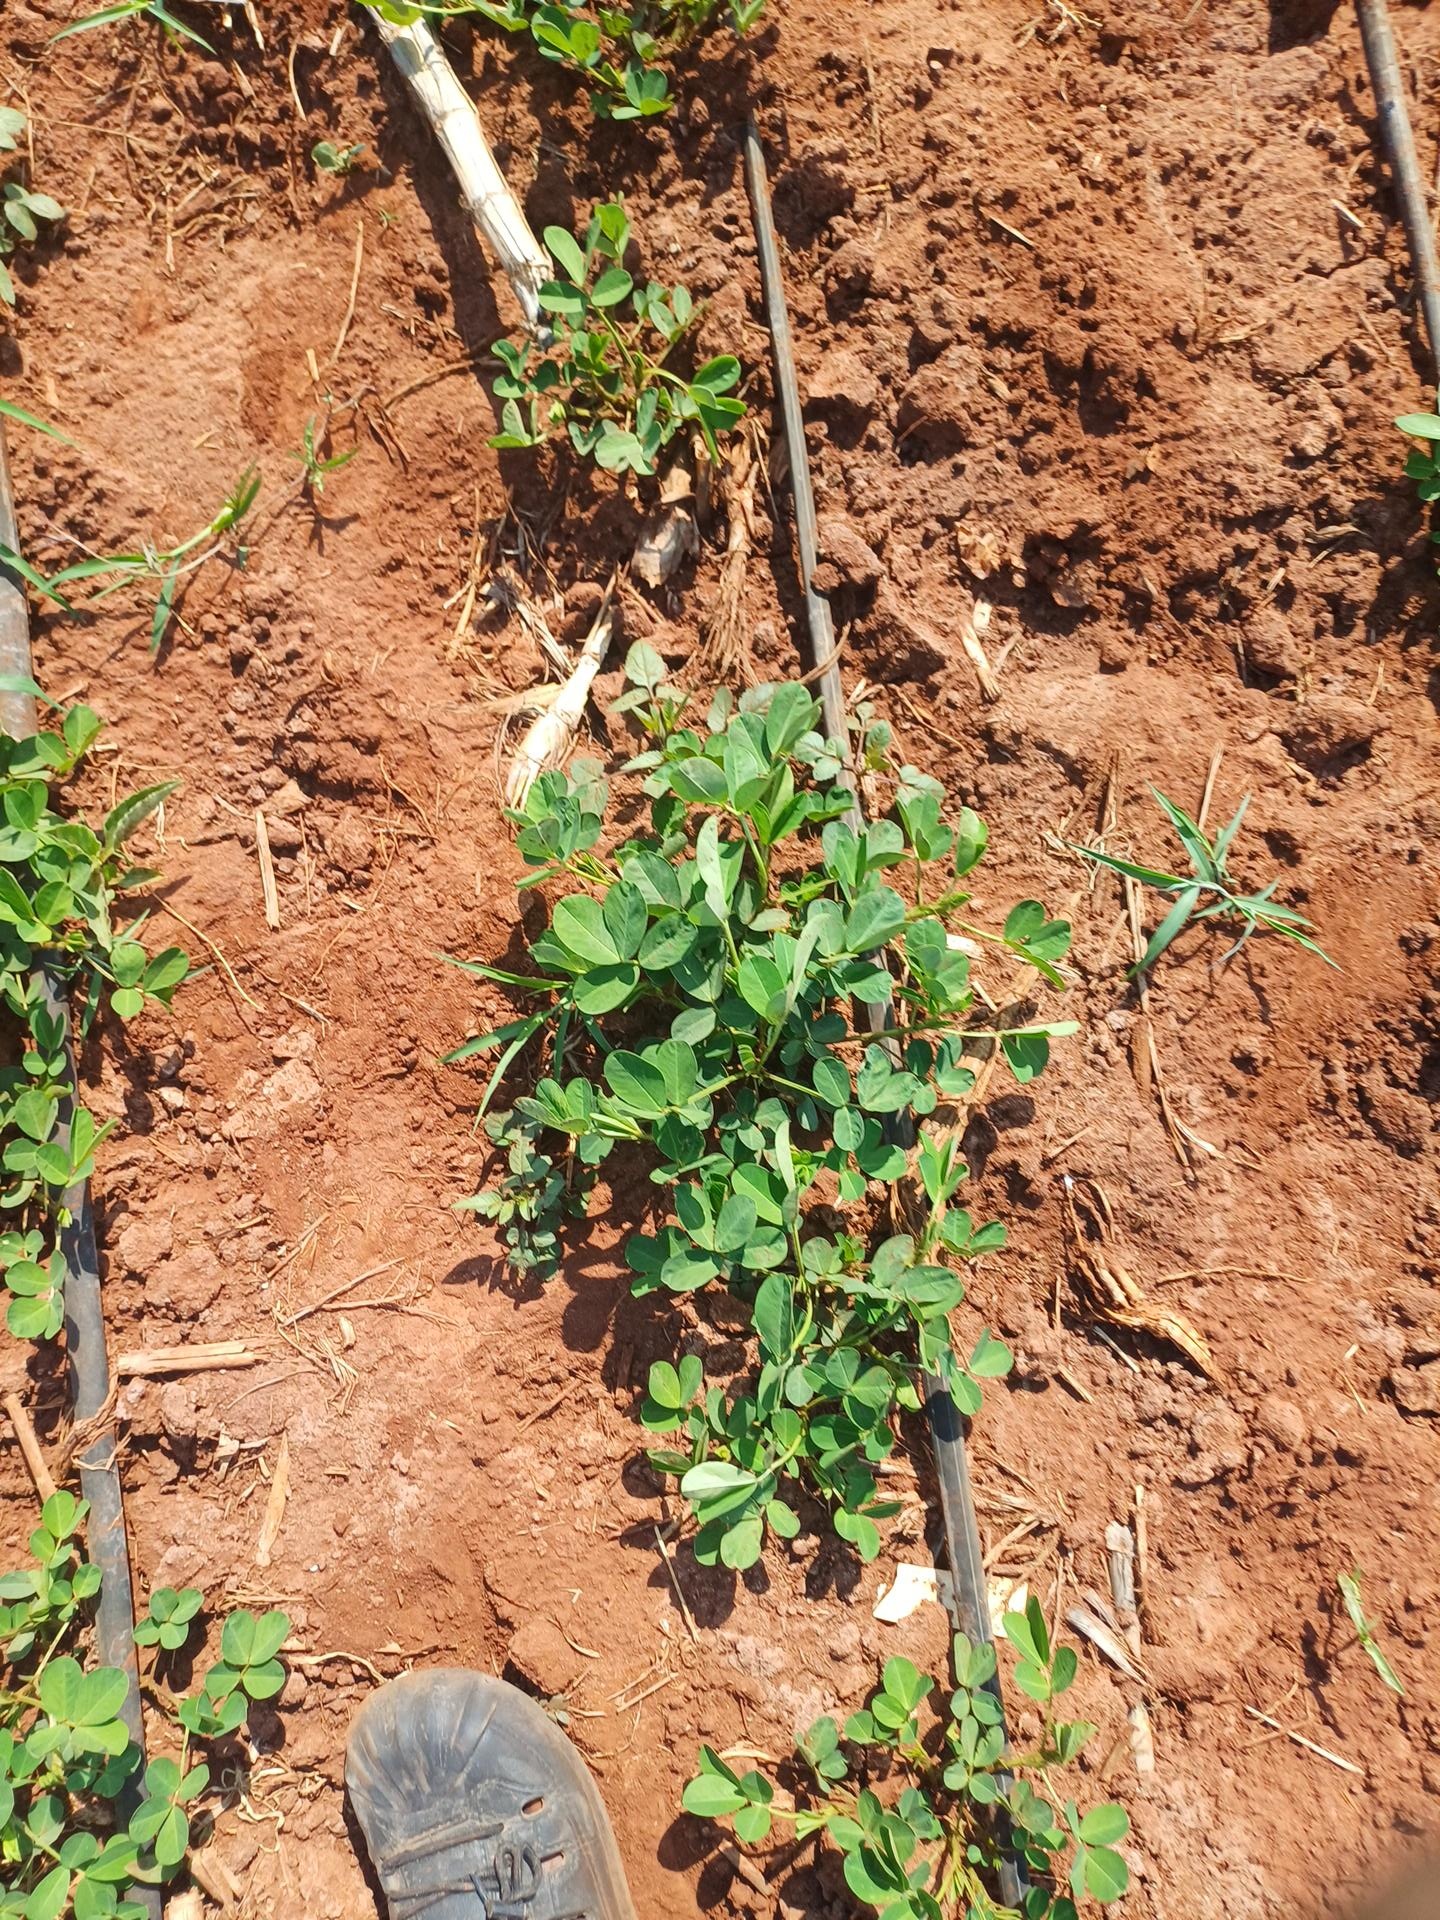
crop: groundnut
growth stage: vegetative
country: Kenya
